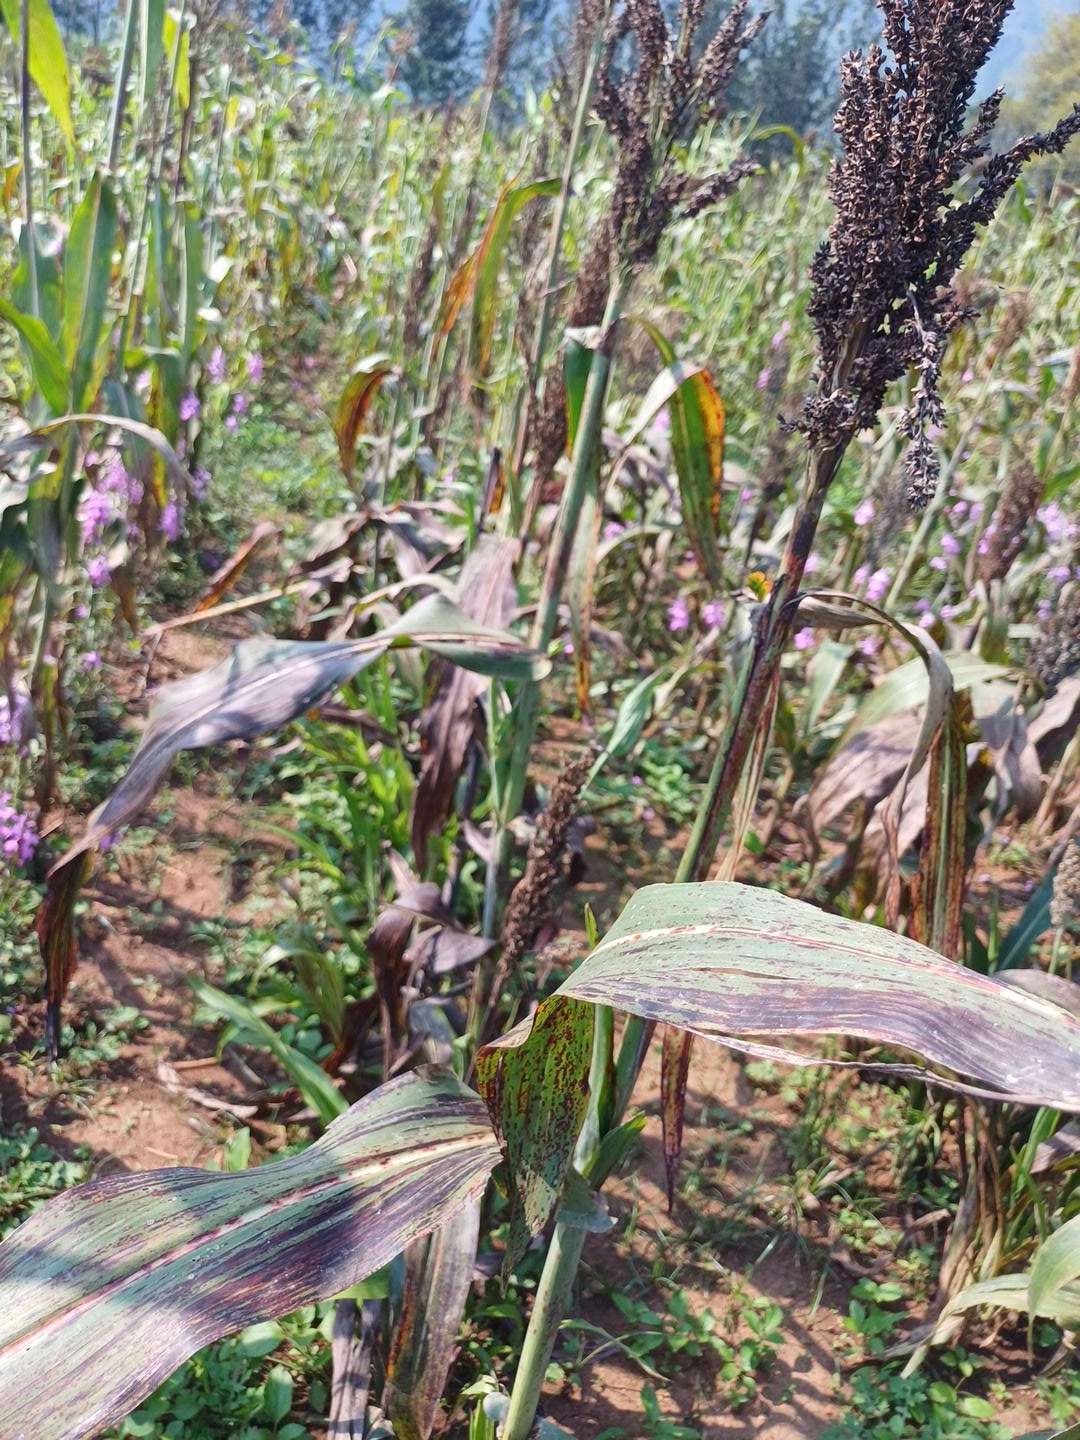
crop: sorghum
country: Kenya
